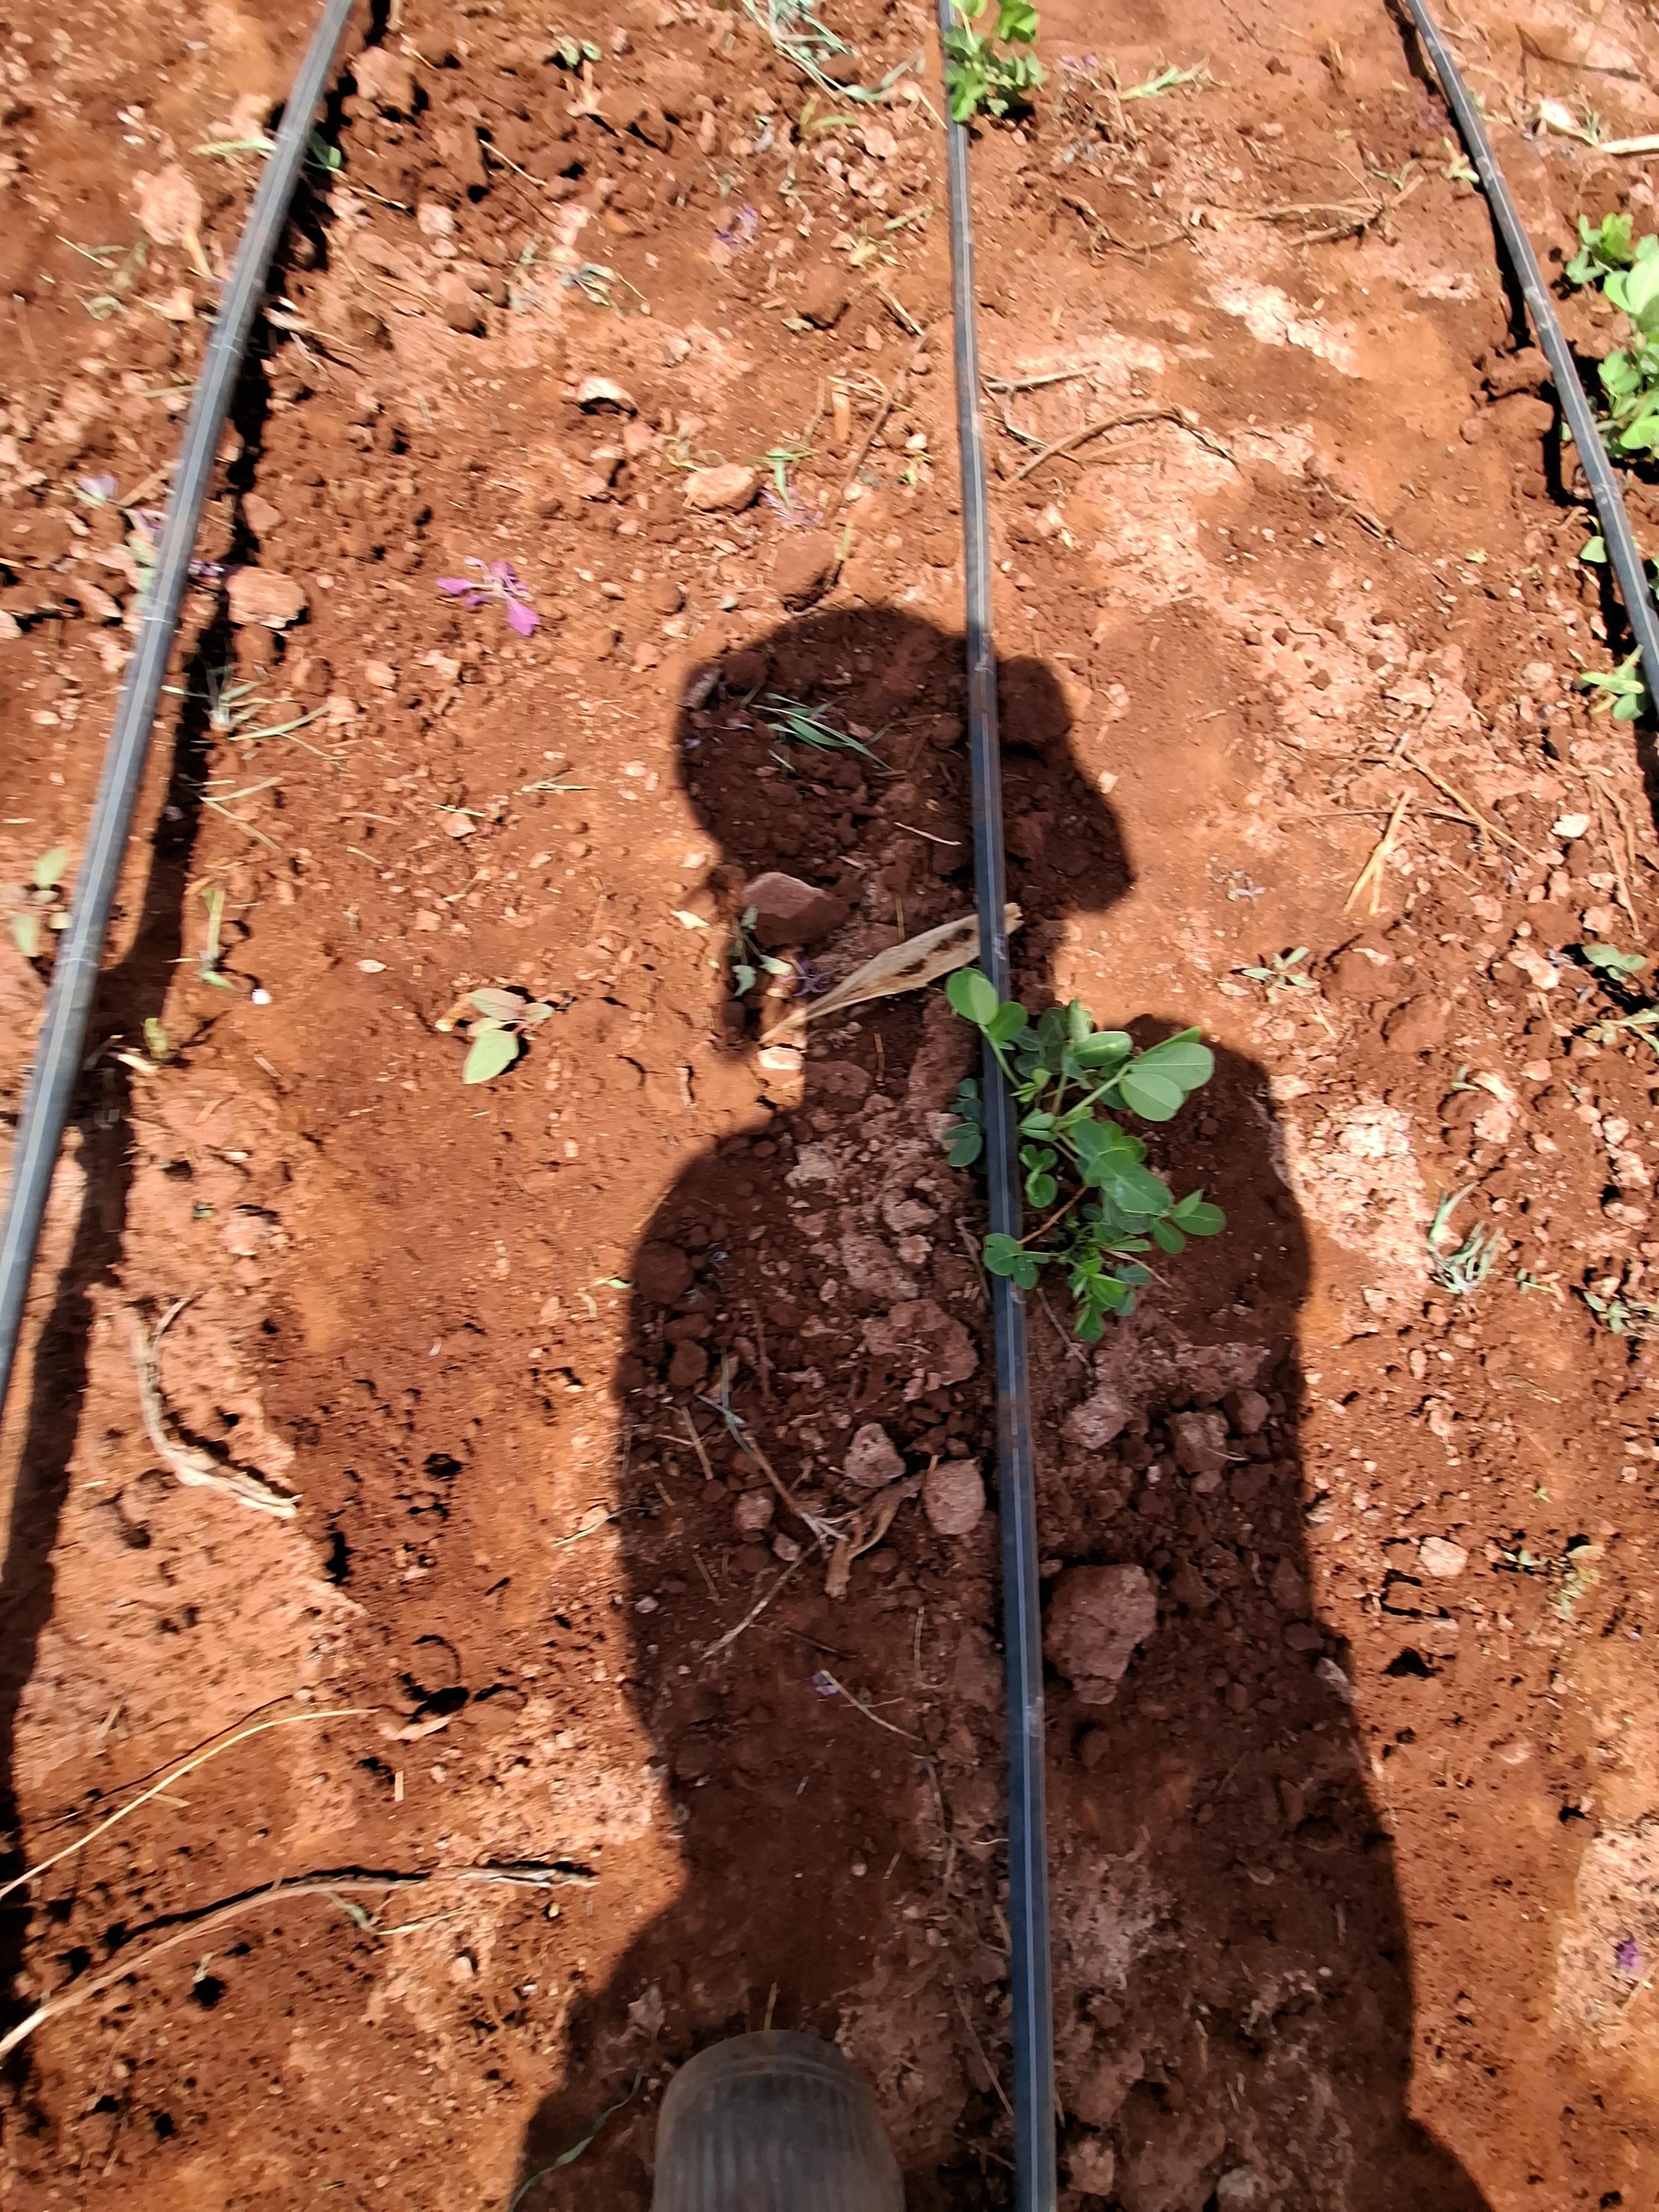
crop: groundnut
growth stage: vegetative
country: Kenya
